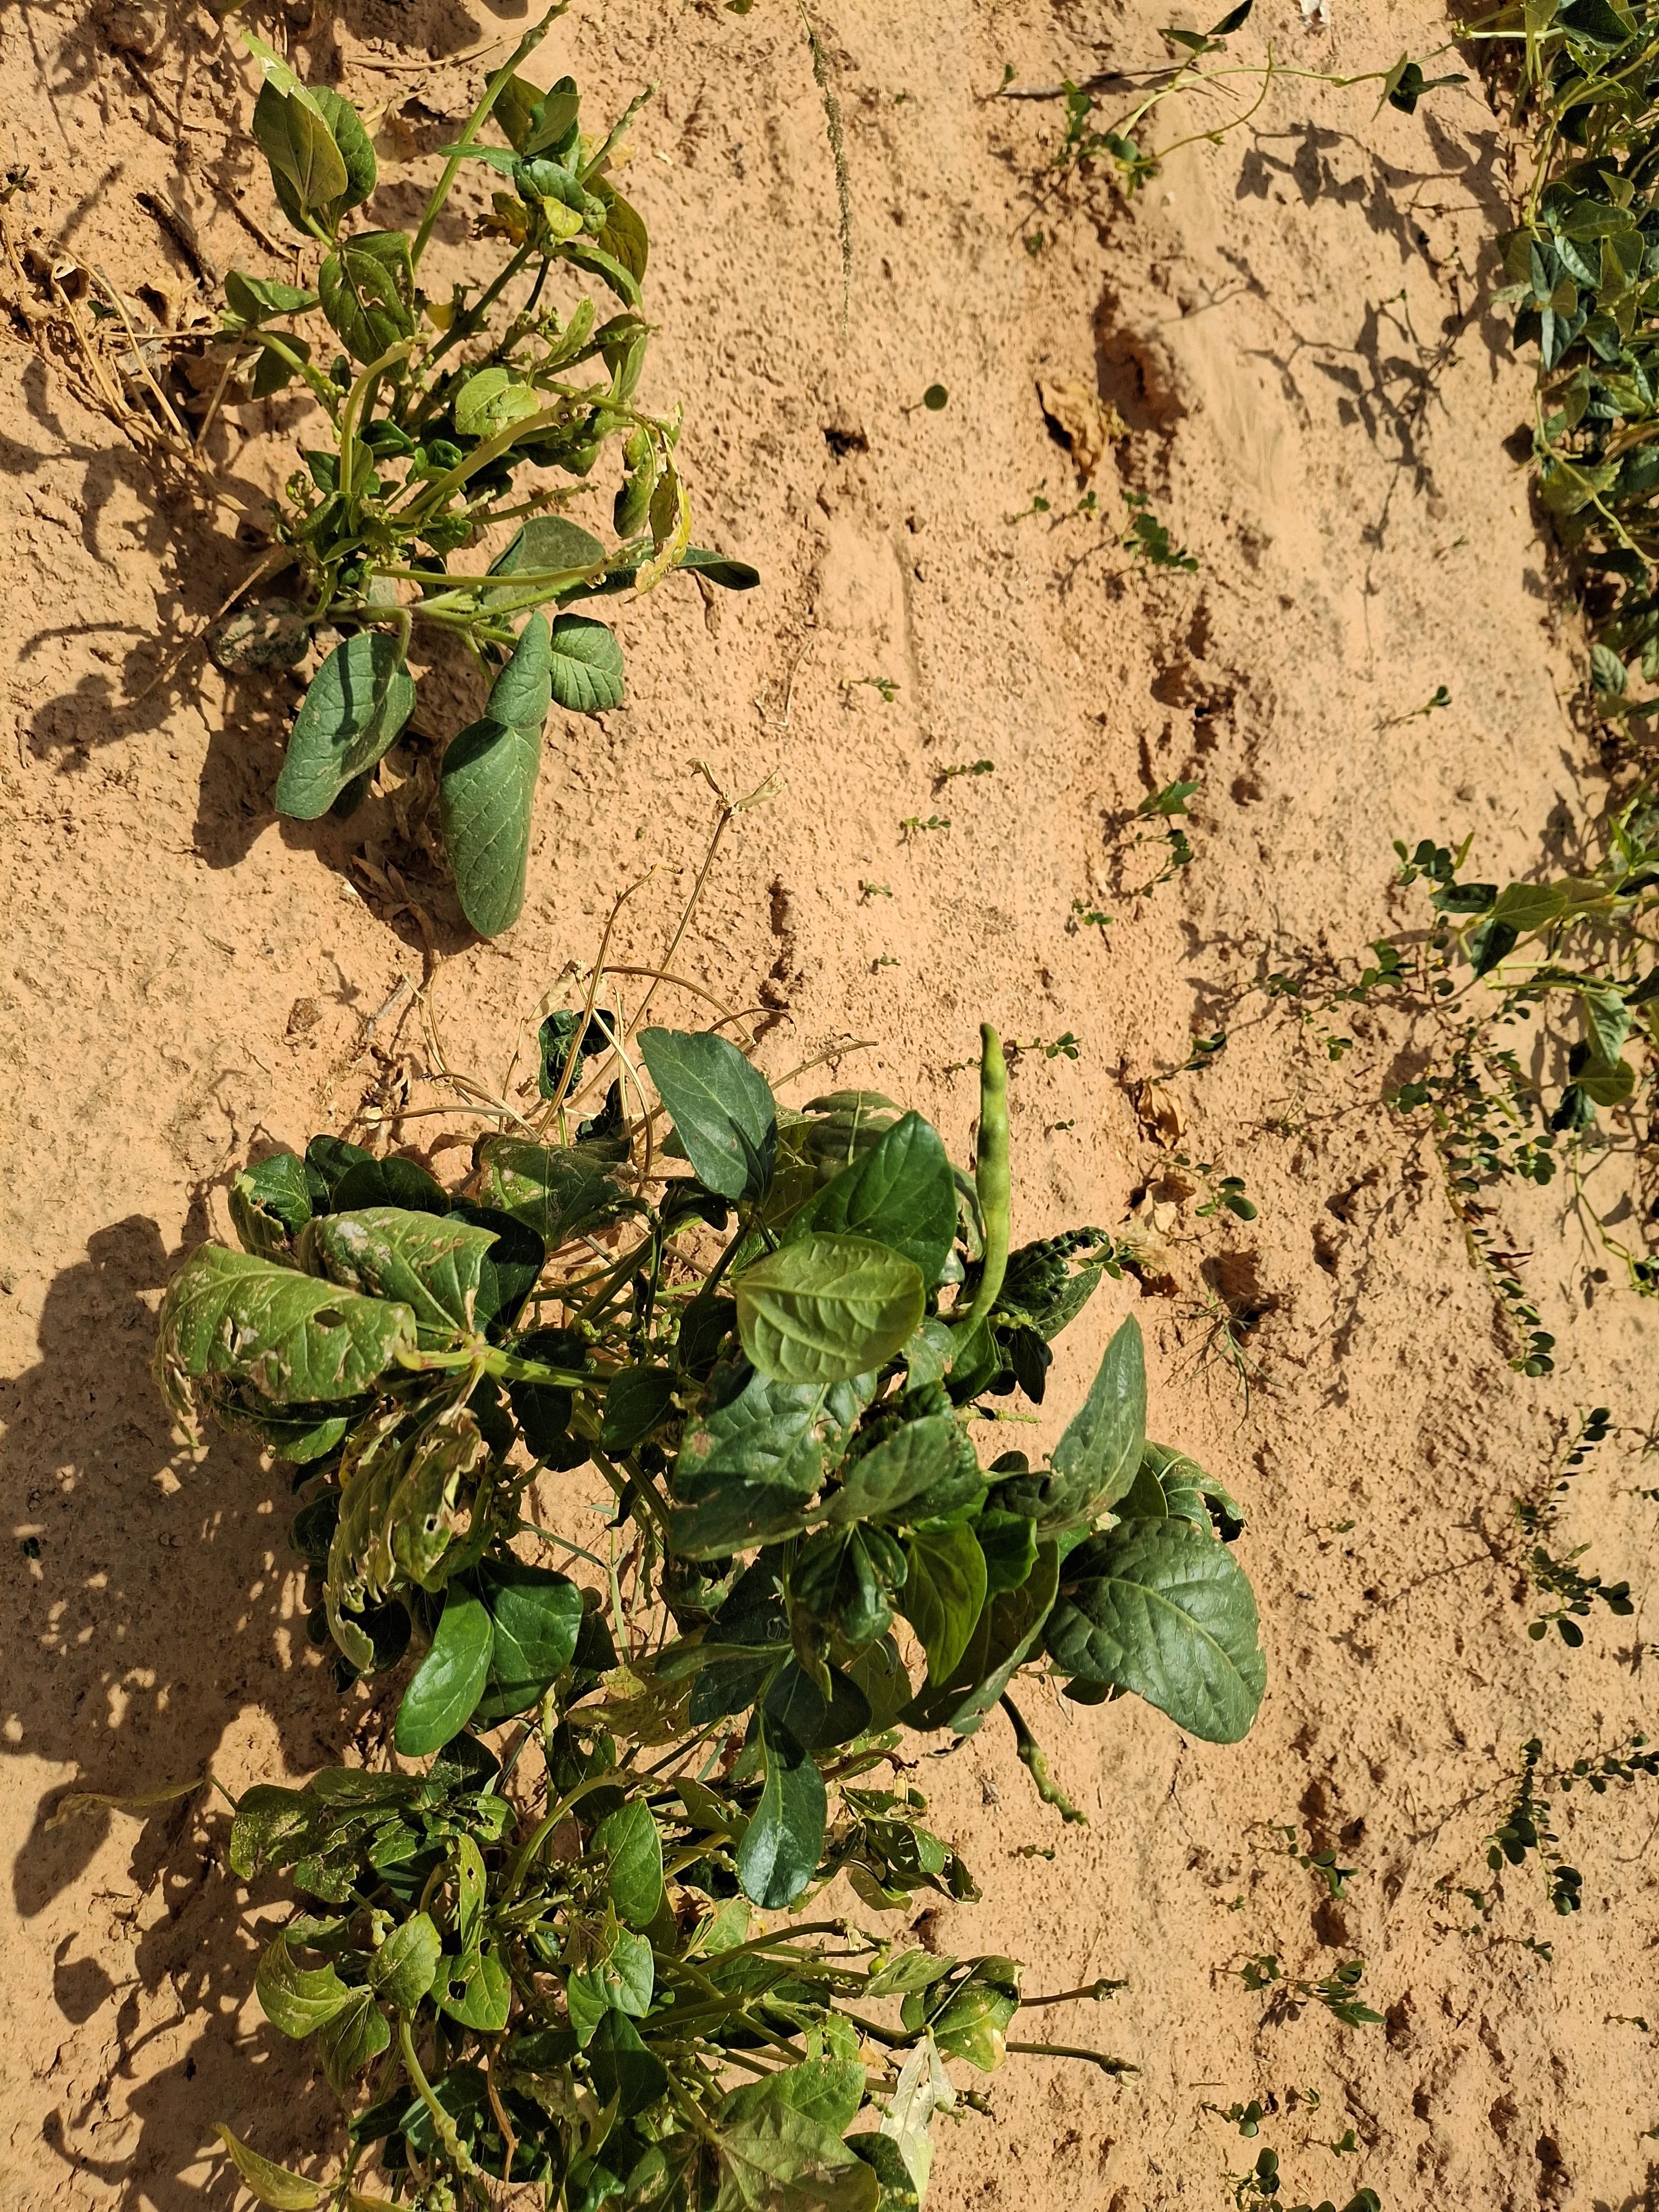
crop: cowpea
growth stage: harvest maturity
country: Nigeria
